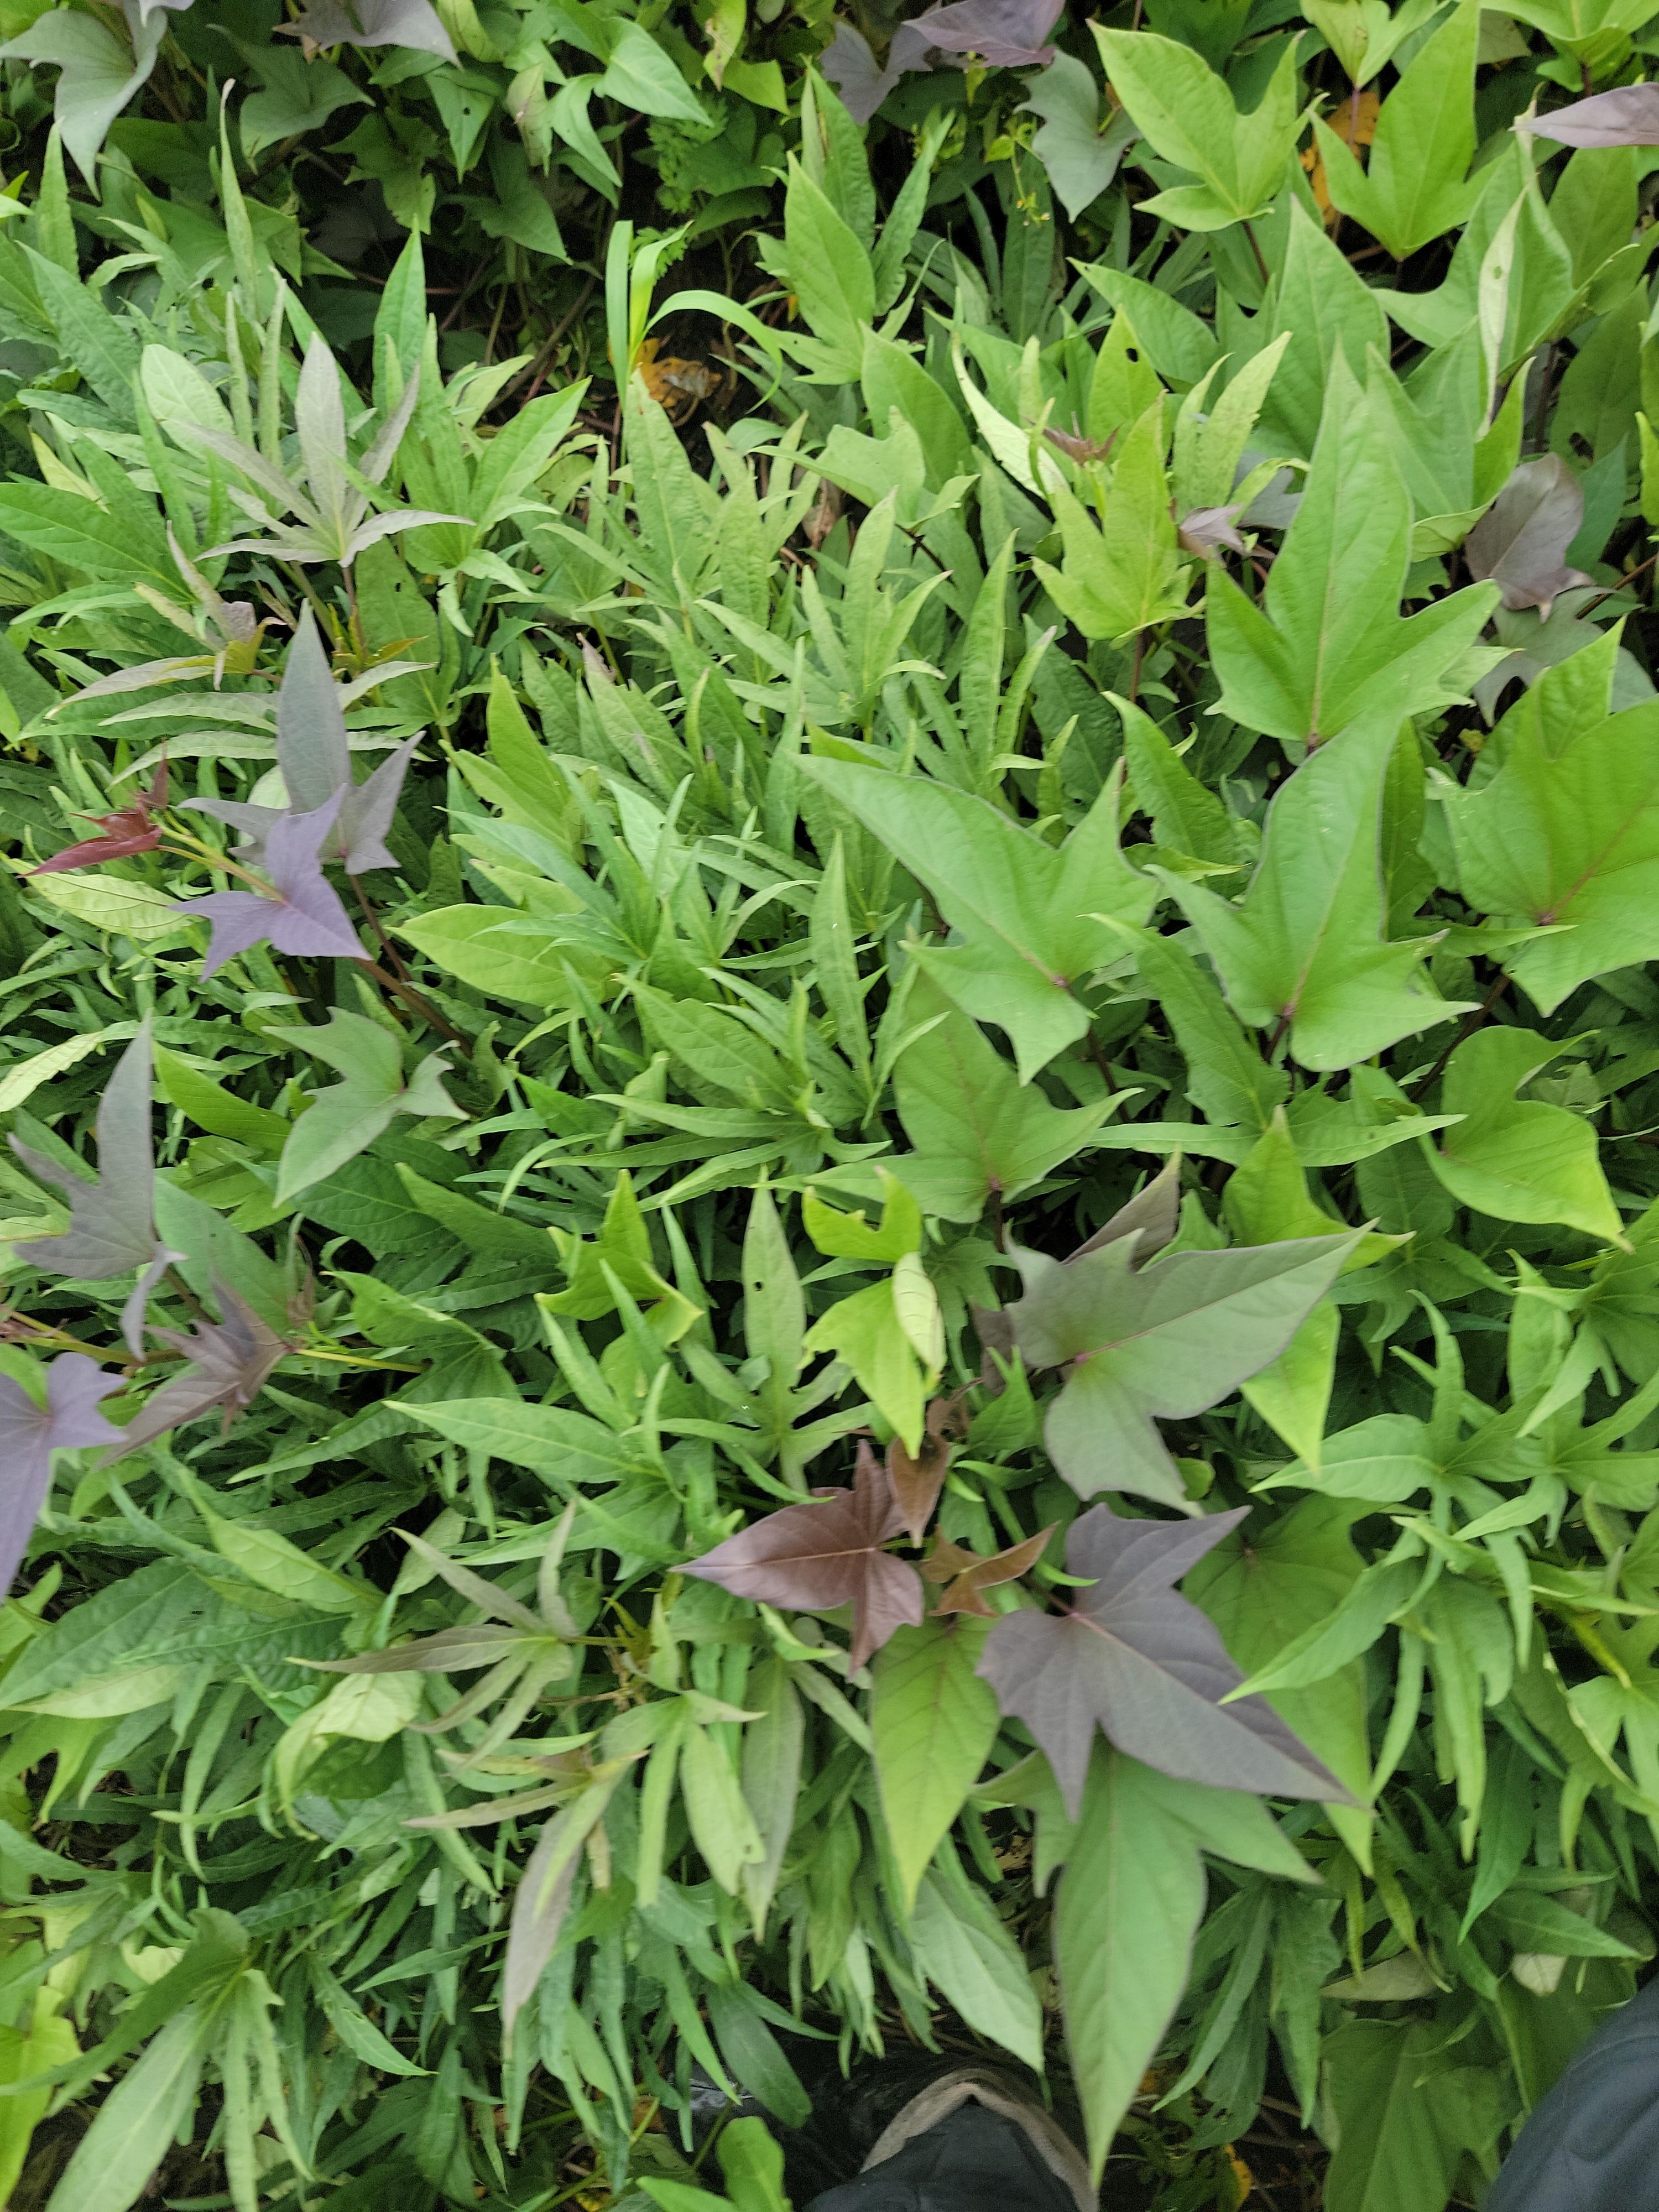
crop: sweet potato
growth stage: vegetative
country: Tanzania
